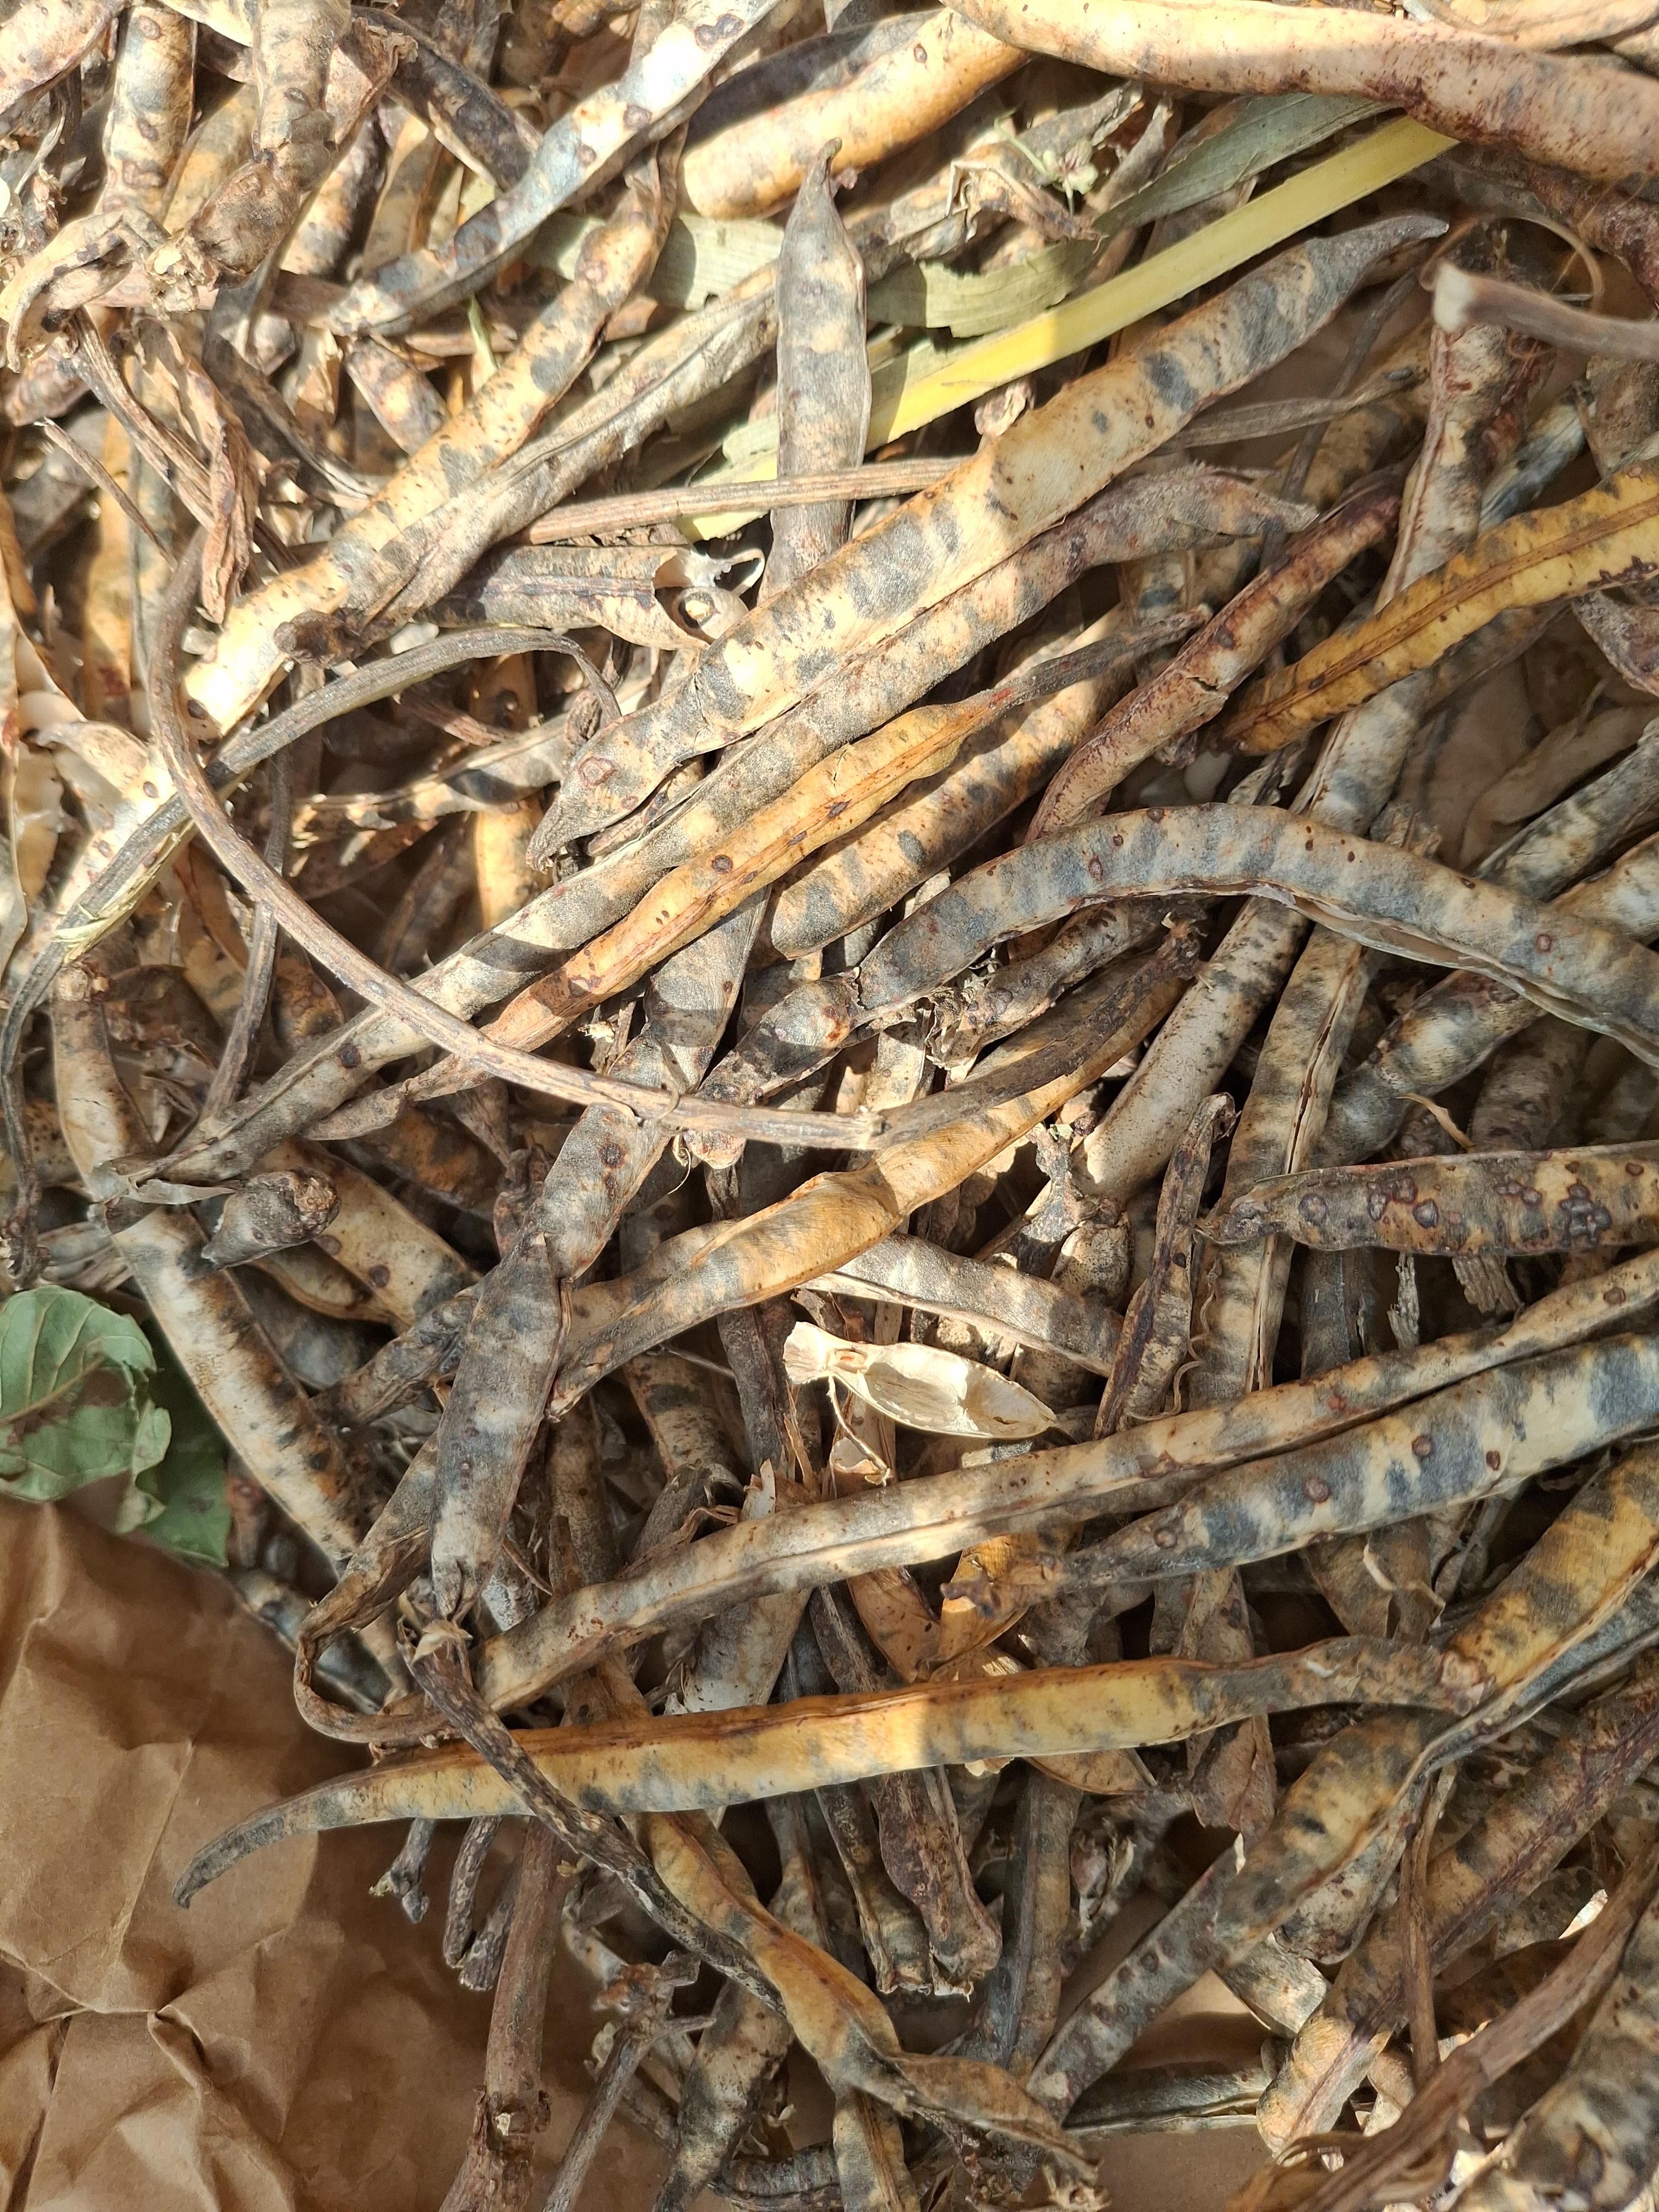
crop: cowpea
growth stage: harvest
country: Nigeria
